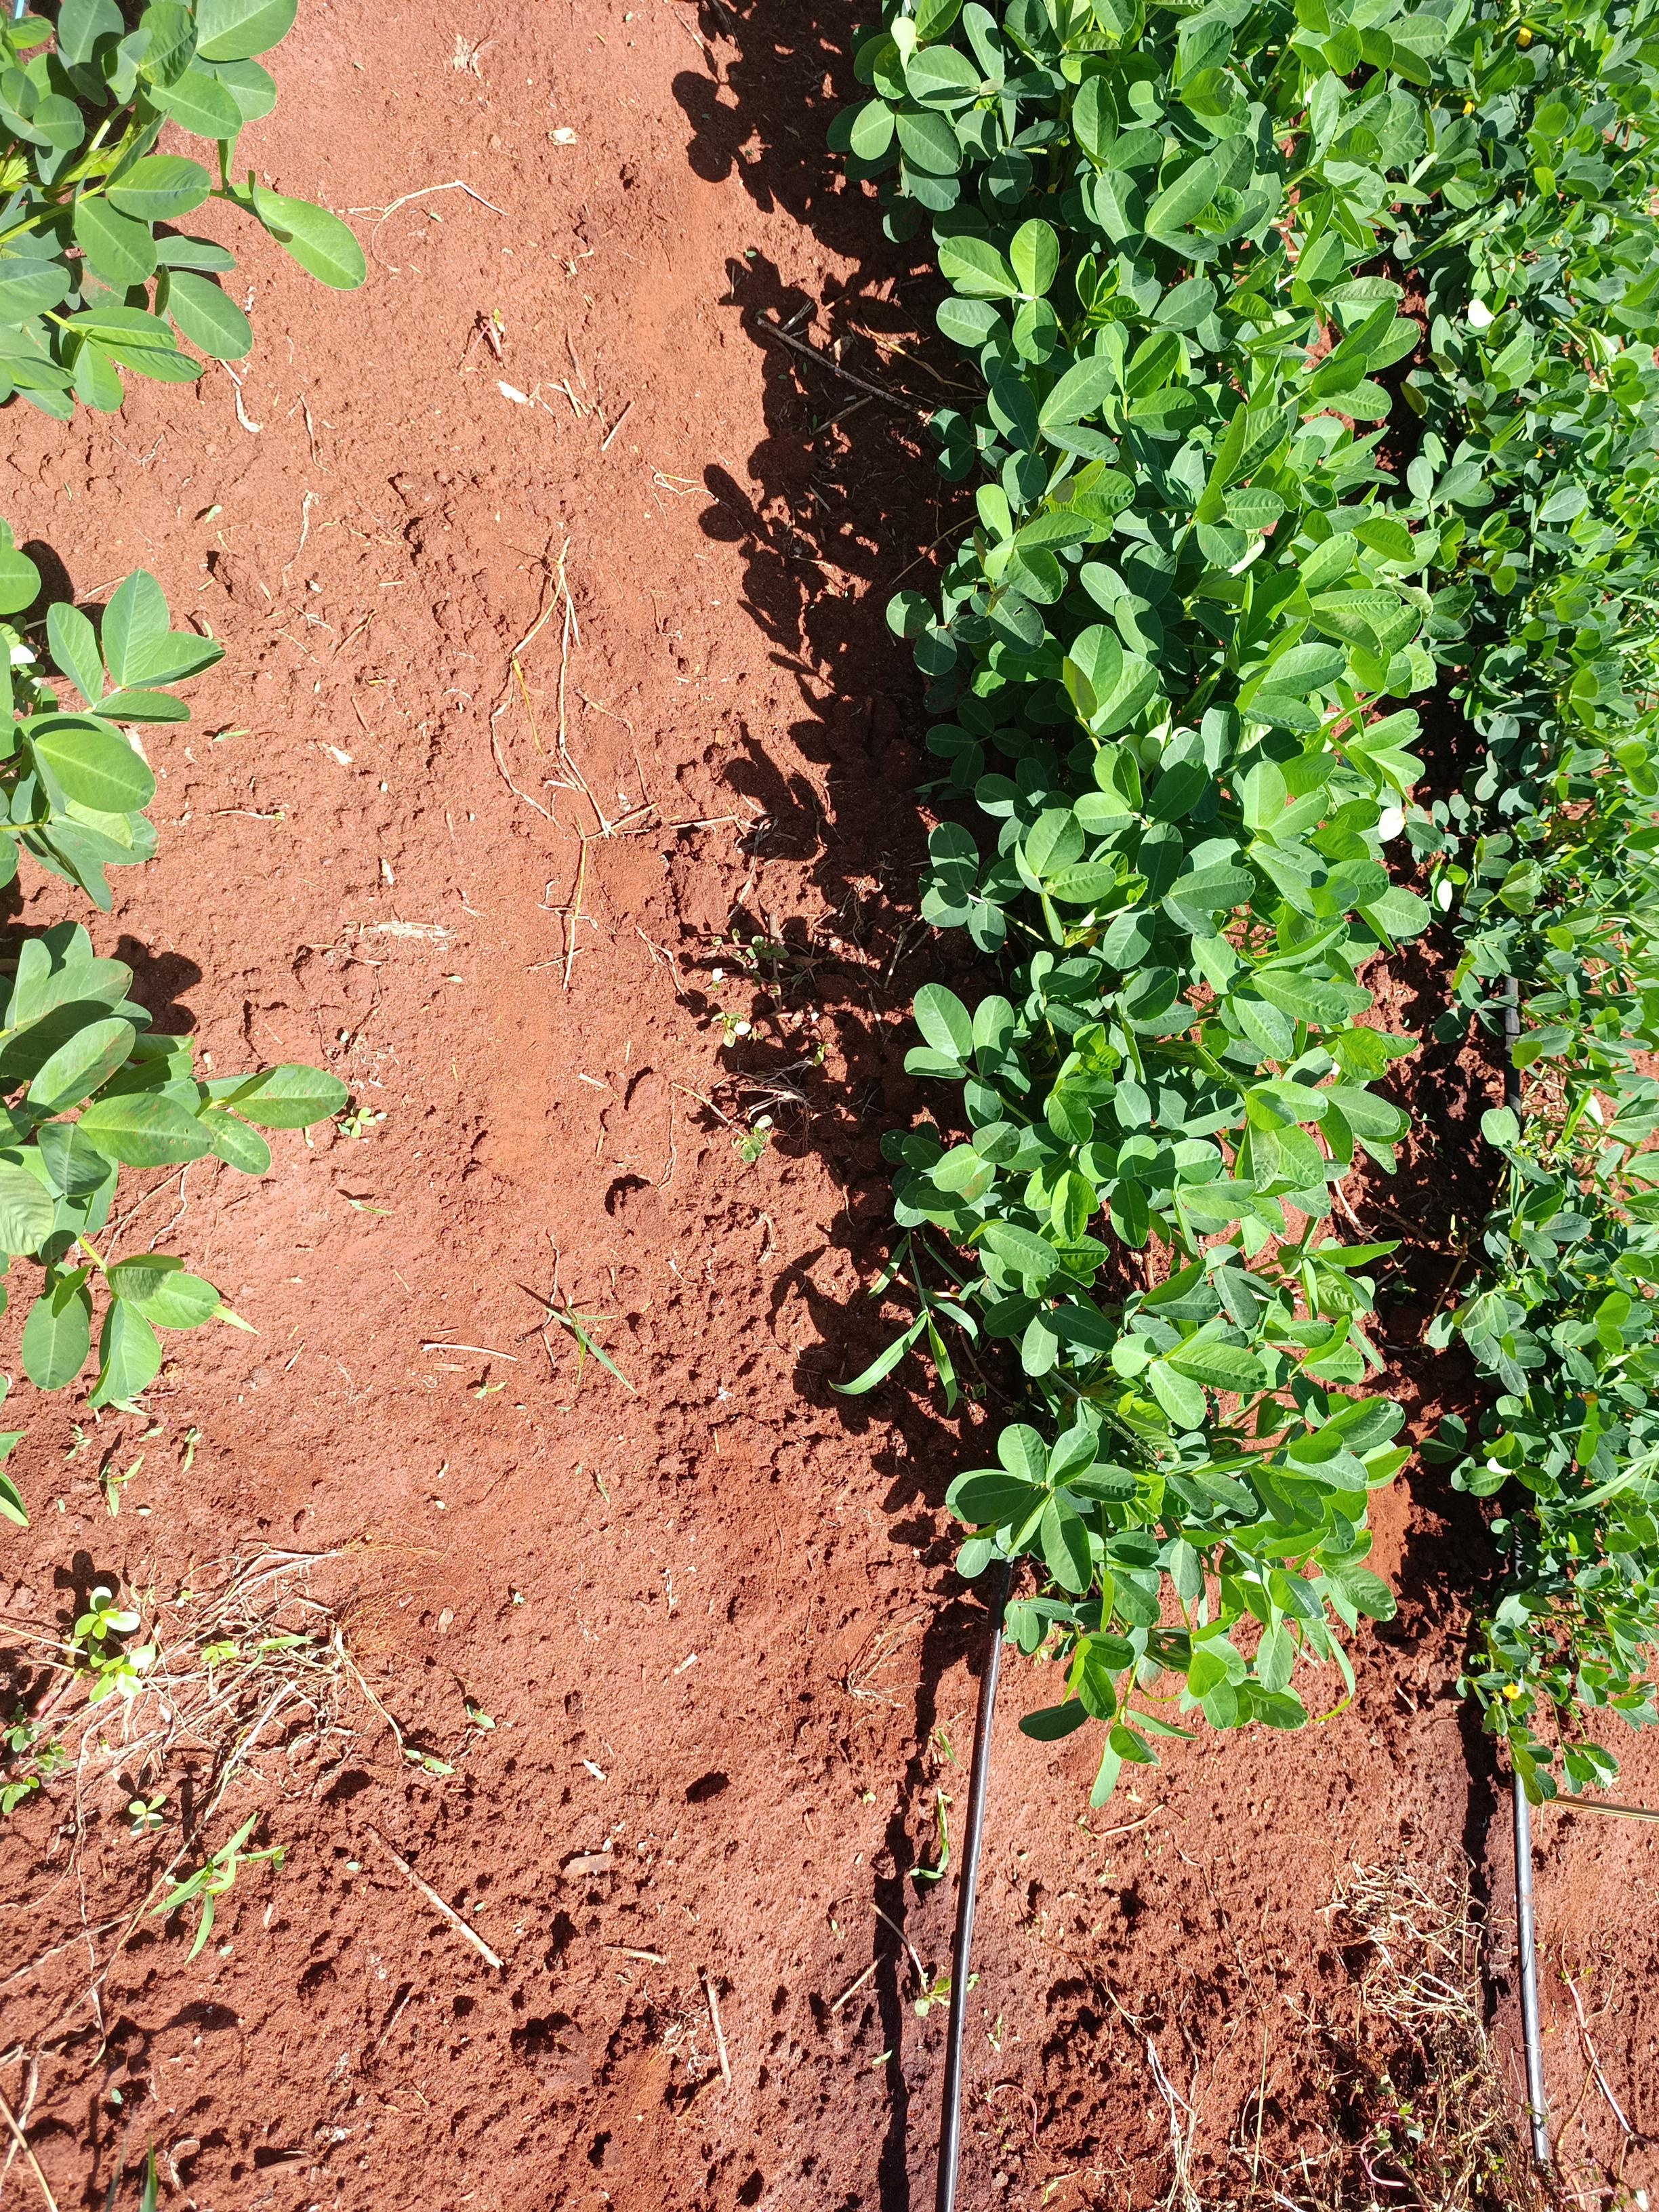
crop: groundnut
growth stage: flowering
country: Kenya
